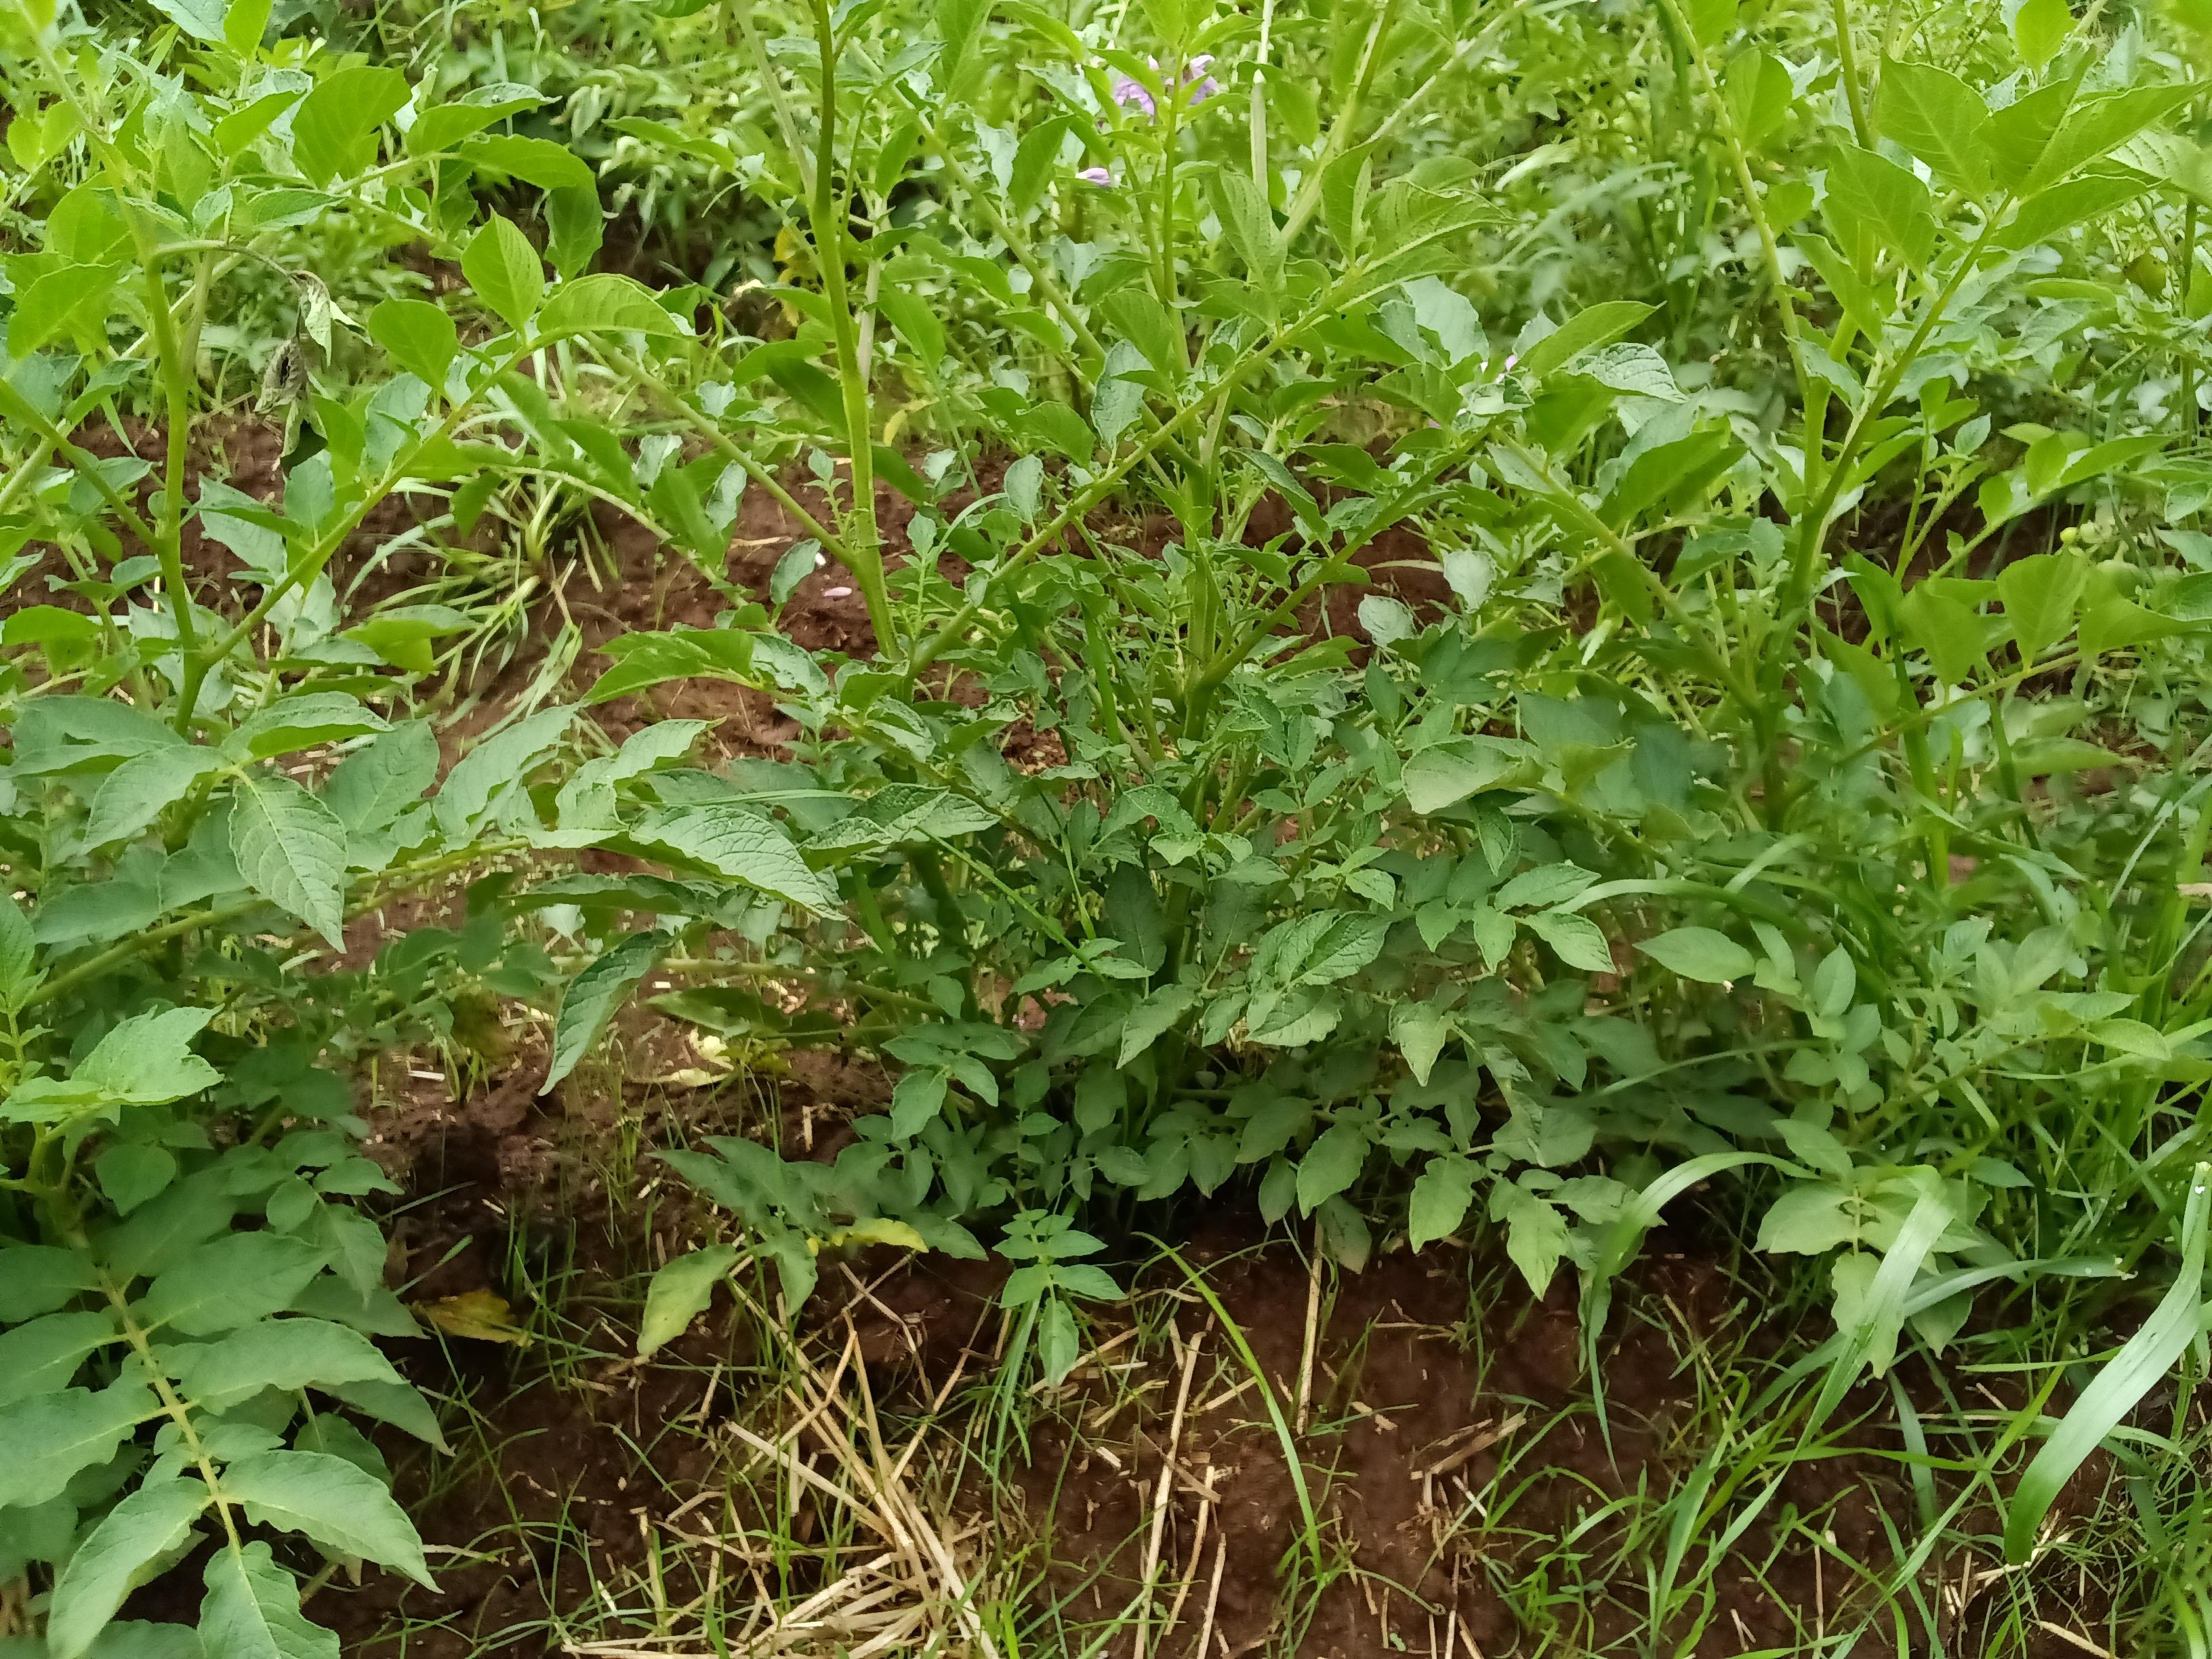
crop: potato
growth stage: harvest maturity
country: Kenya
